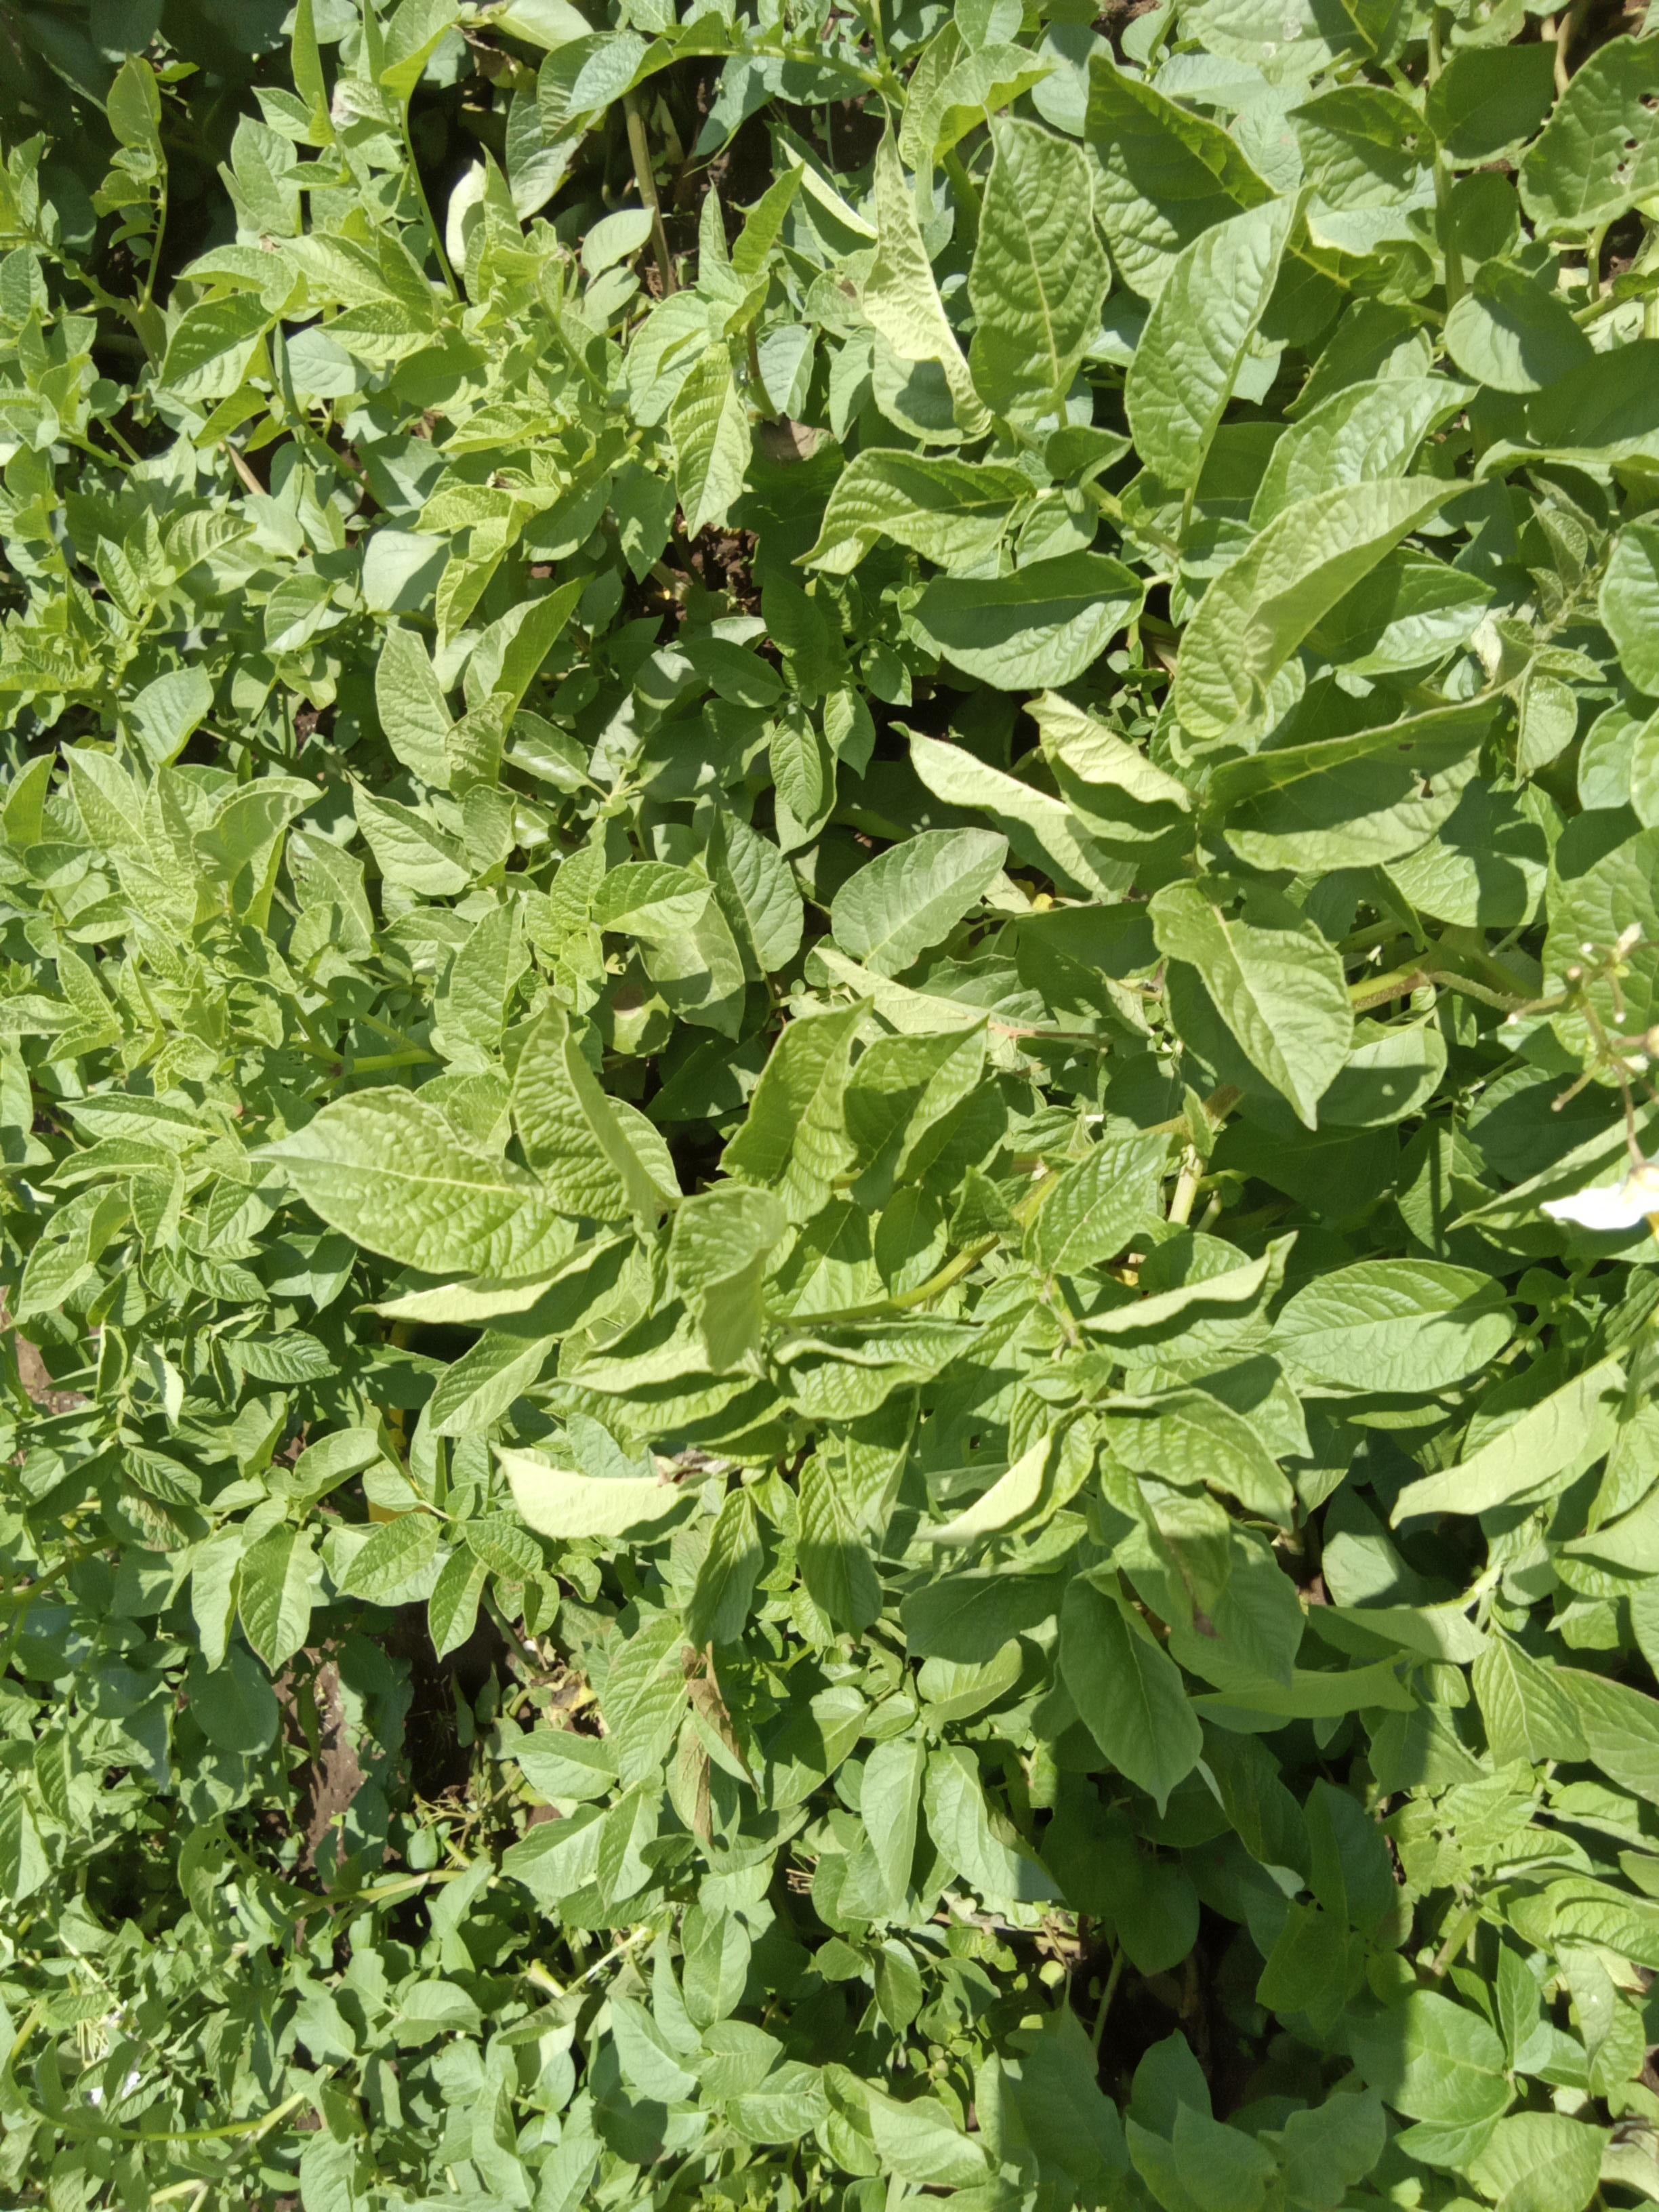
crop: potato
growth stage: flowering
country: Kenya
